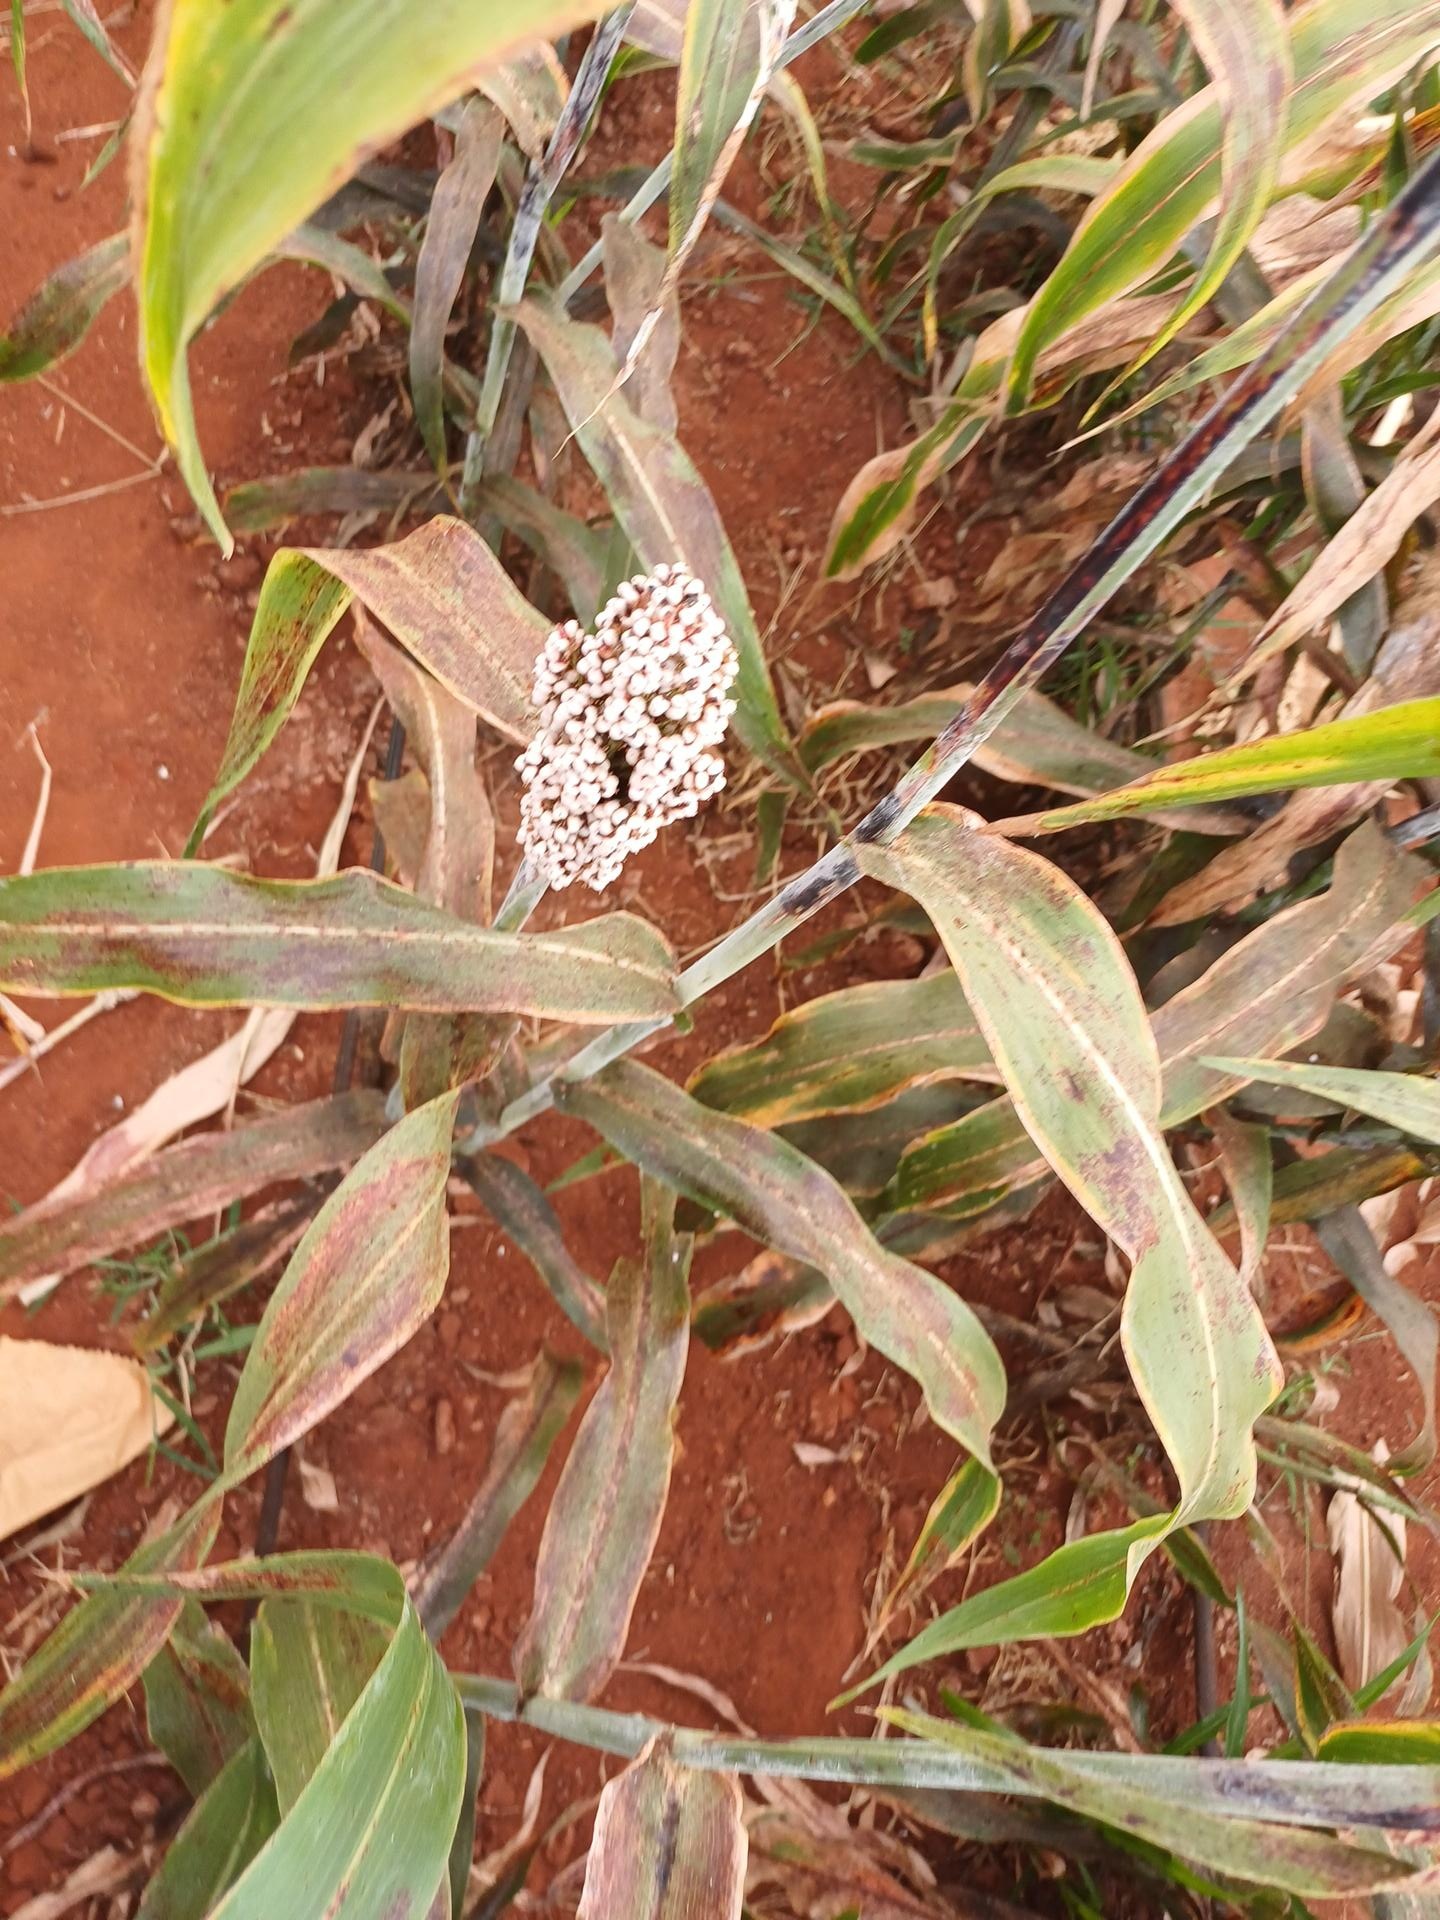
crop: sorghum
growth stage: maturity
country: Kenya
